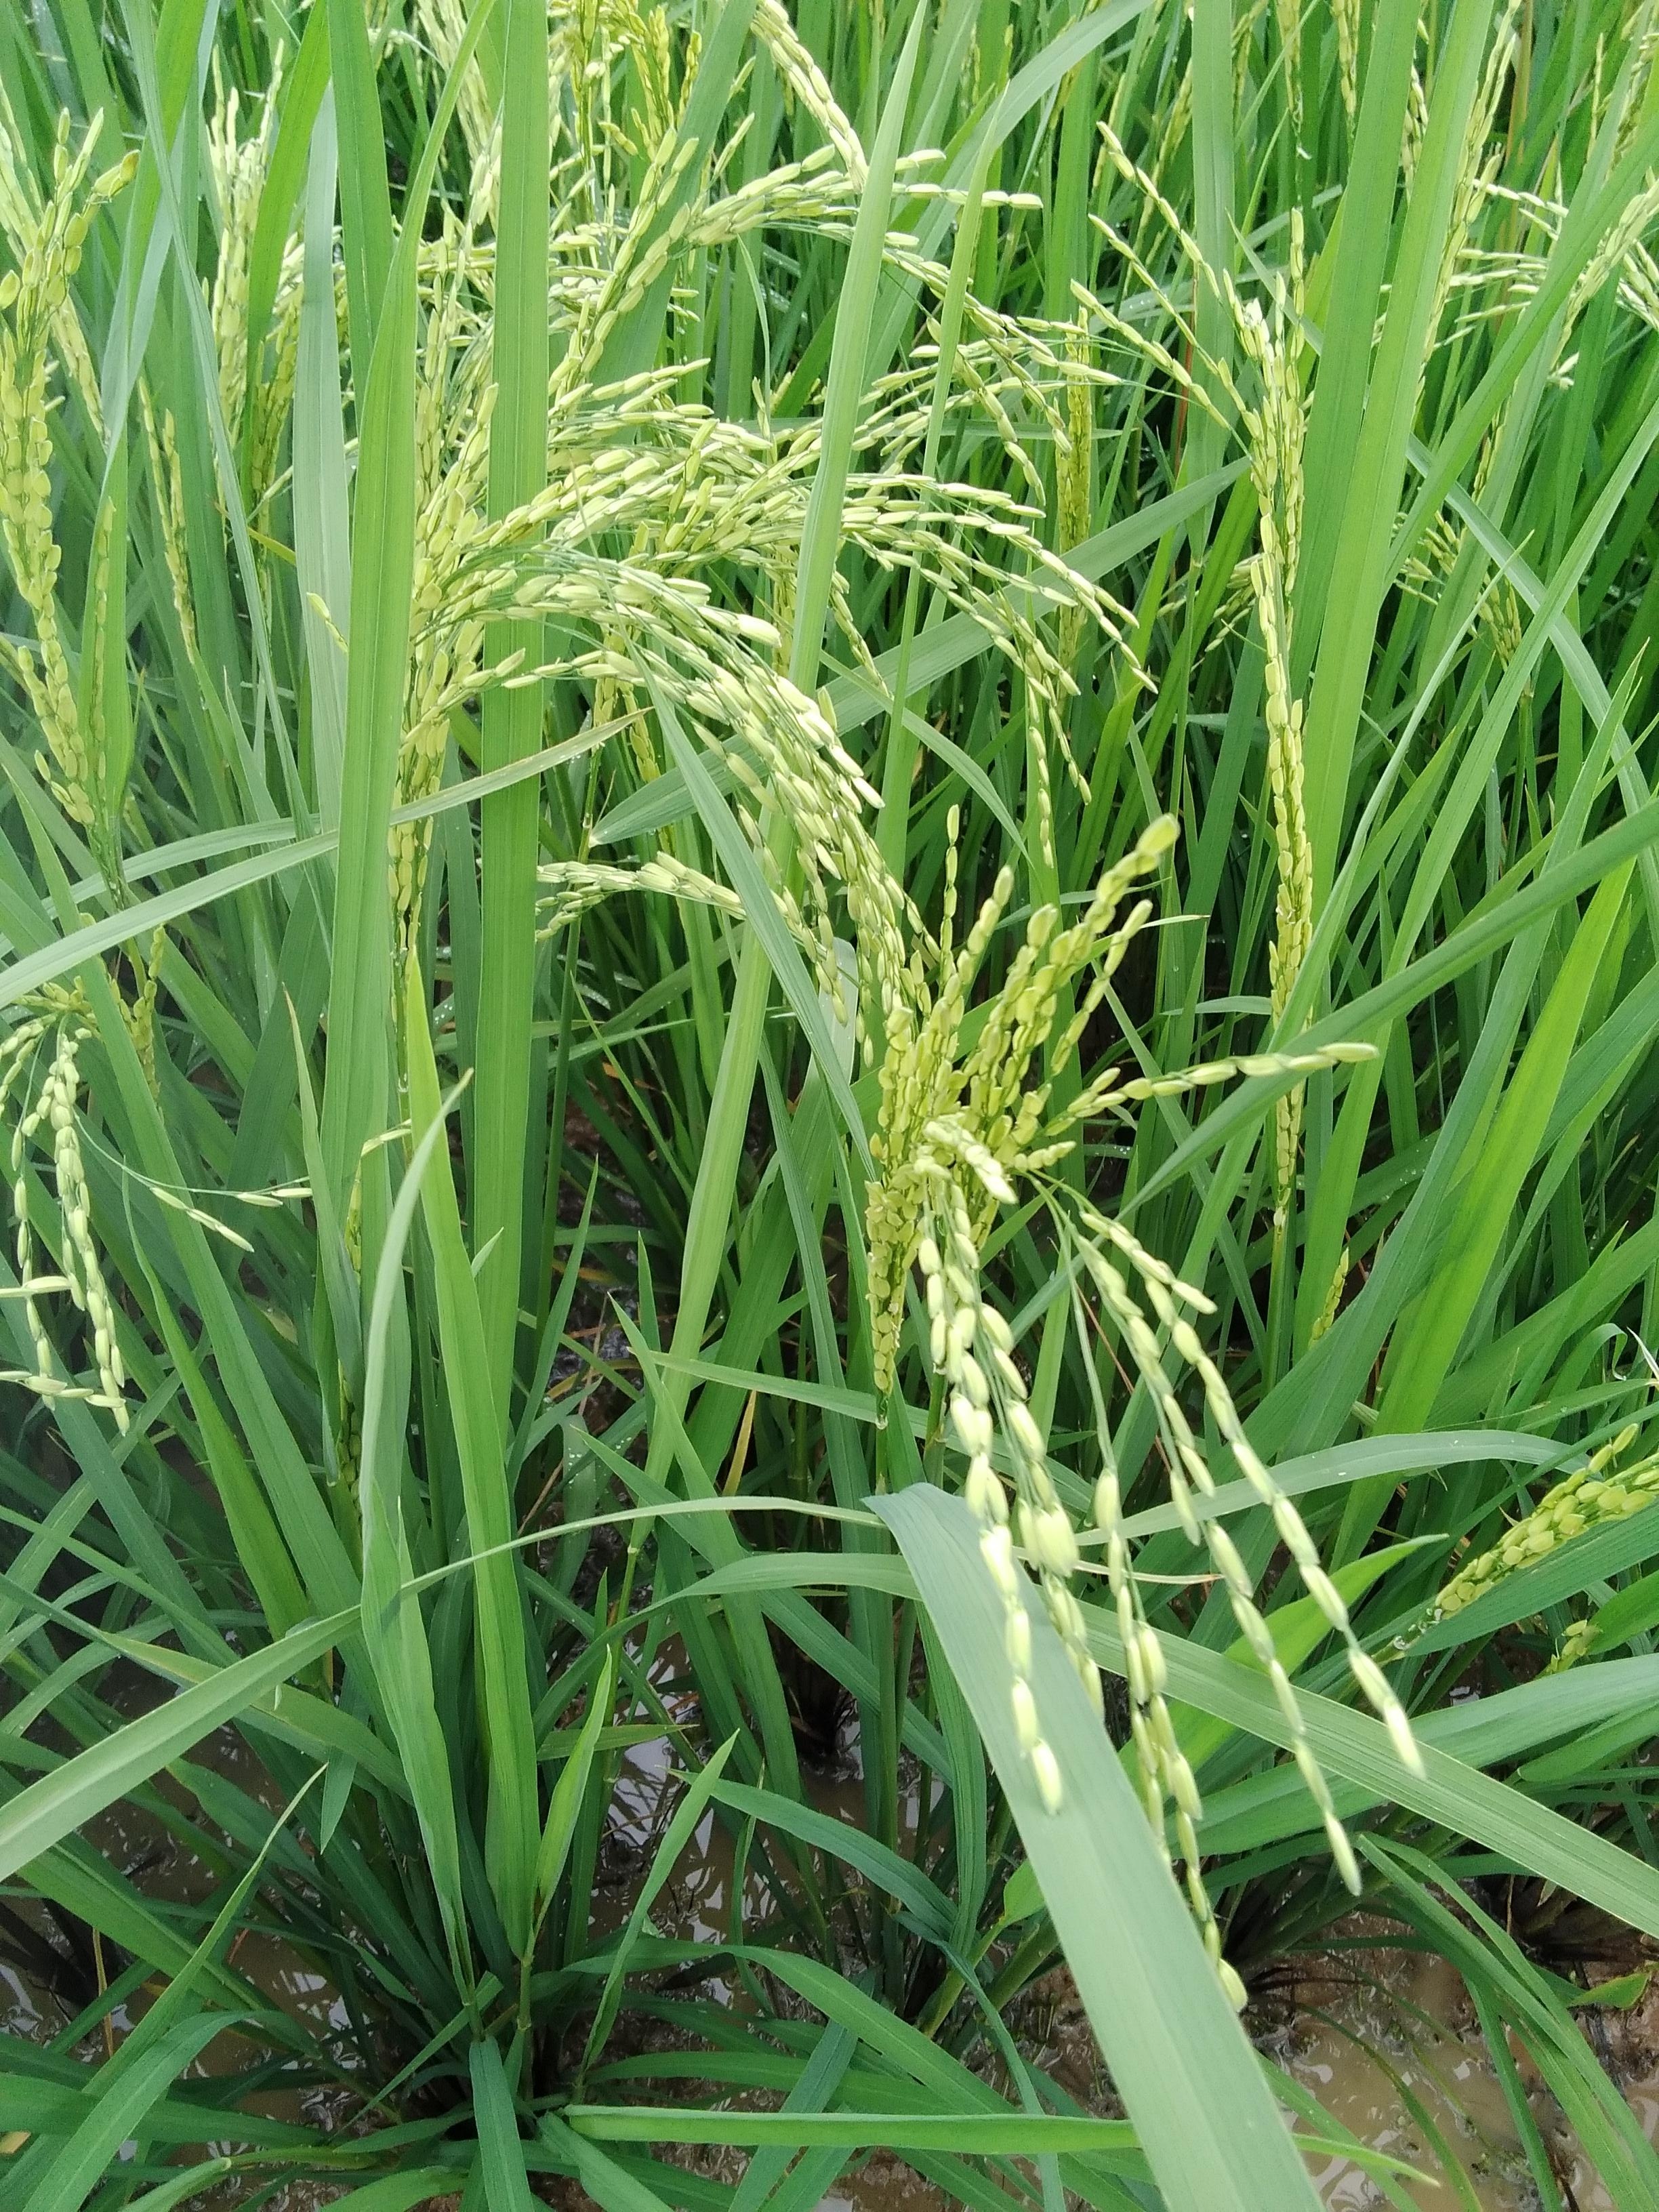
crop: rice
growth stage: stage milk
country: Nigeria
